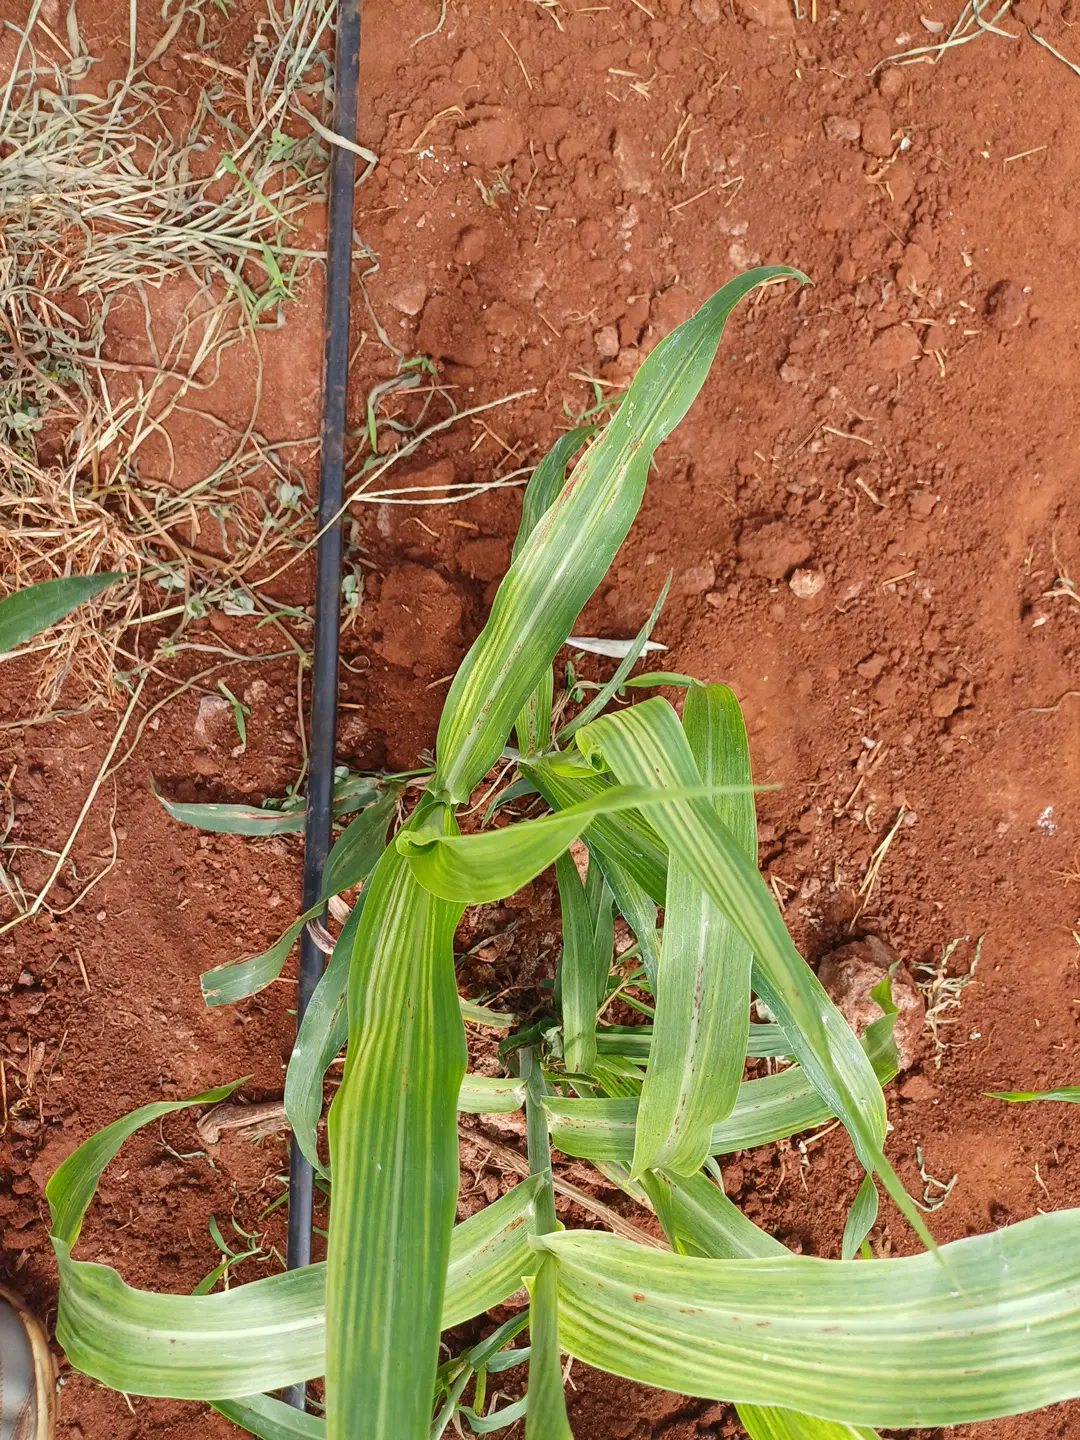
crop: sorghum
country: Kenya
